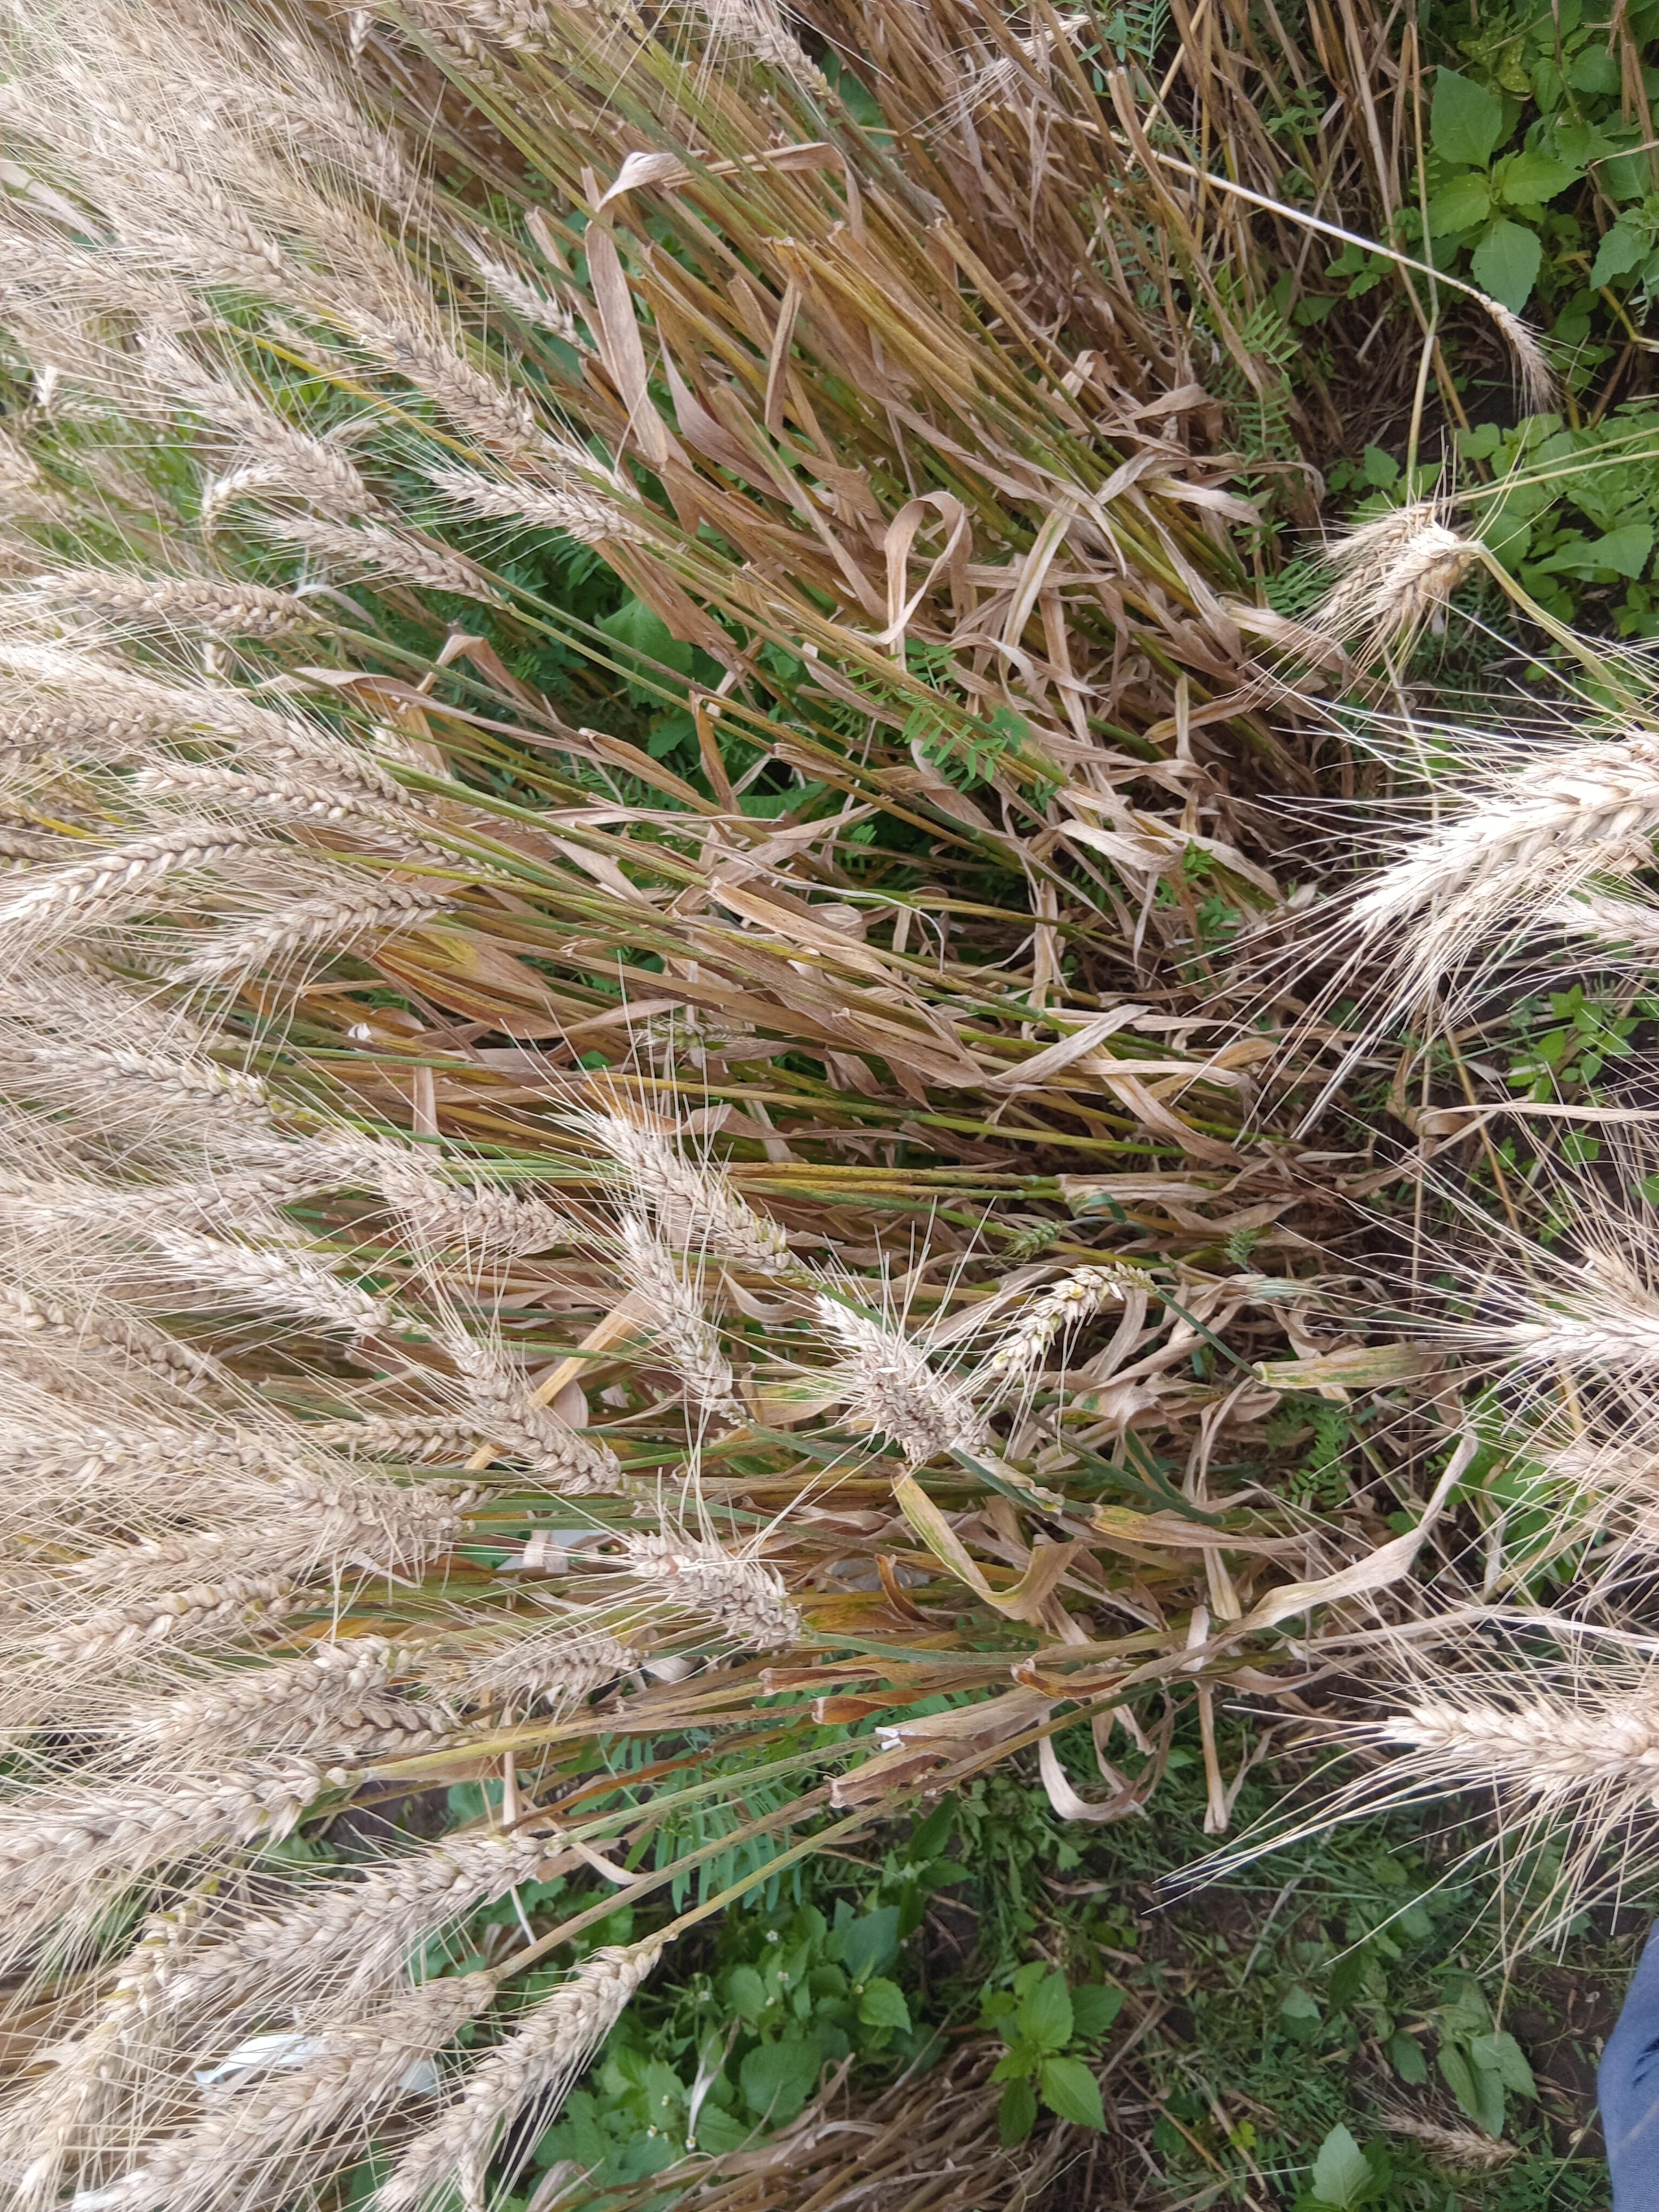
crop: wheat
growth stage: maturity
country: Kenya
